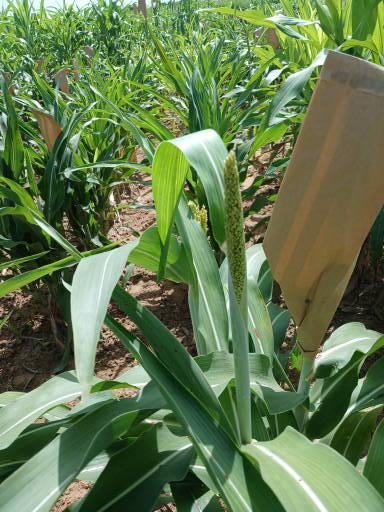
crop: sorghum
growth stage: heading tuber
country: Senegal
